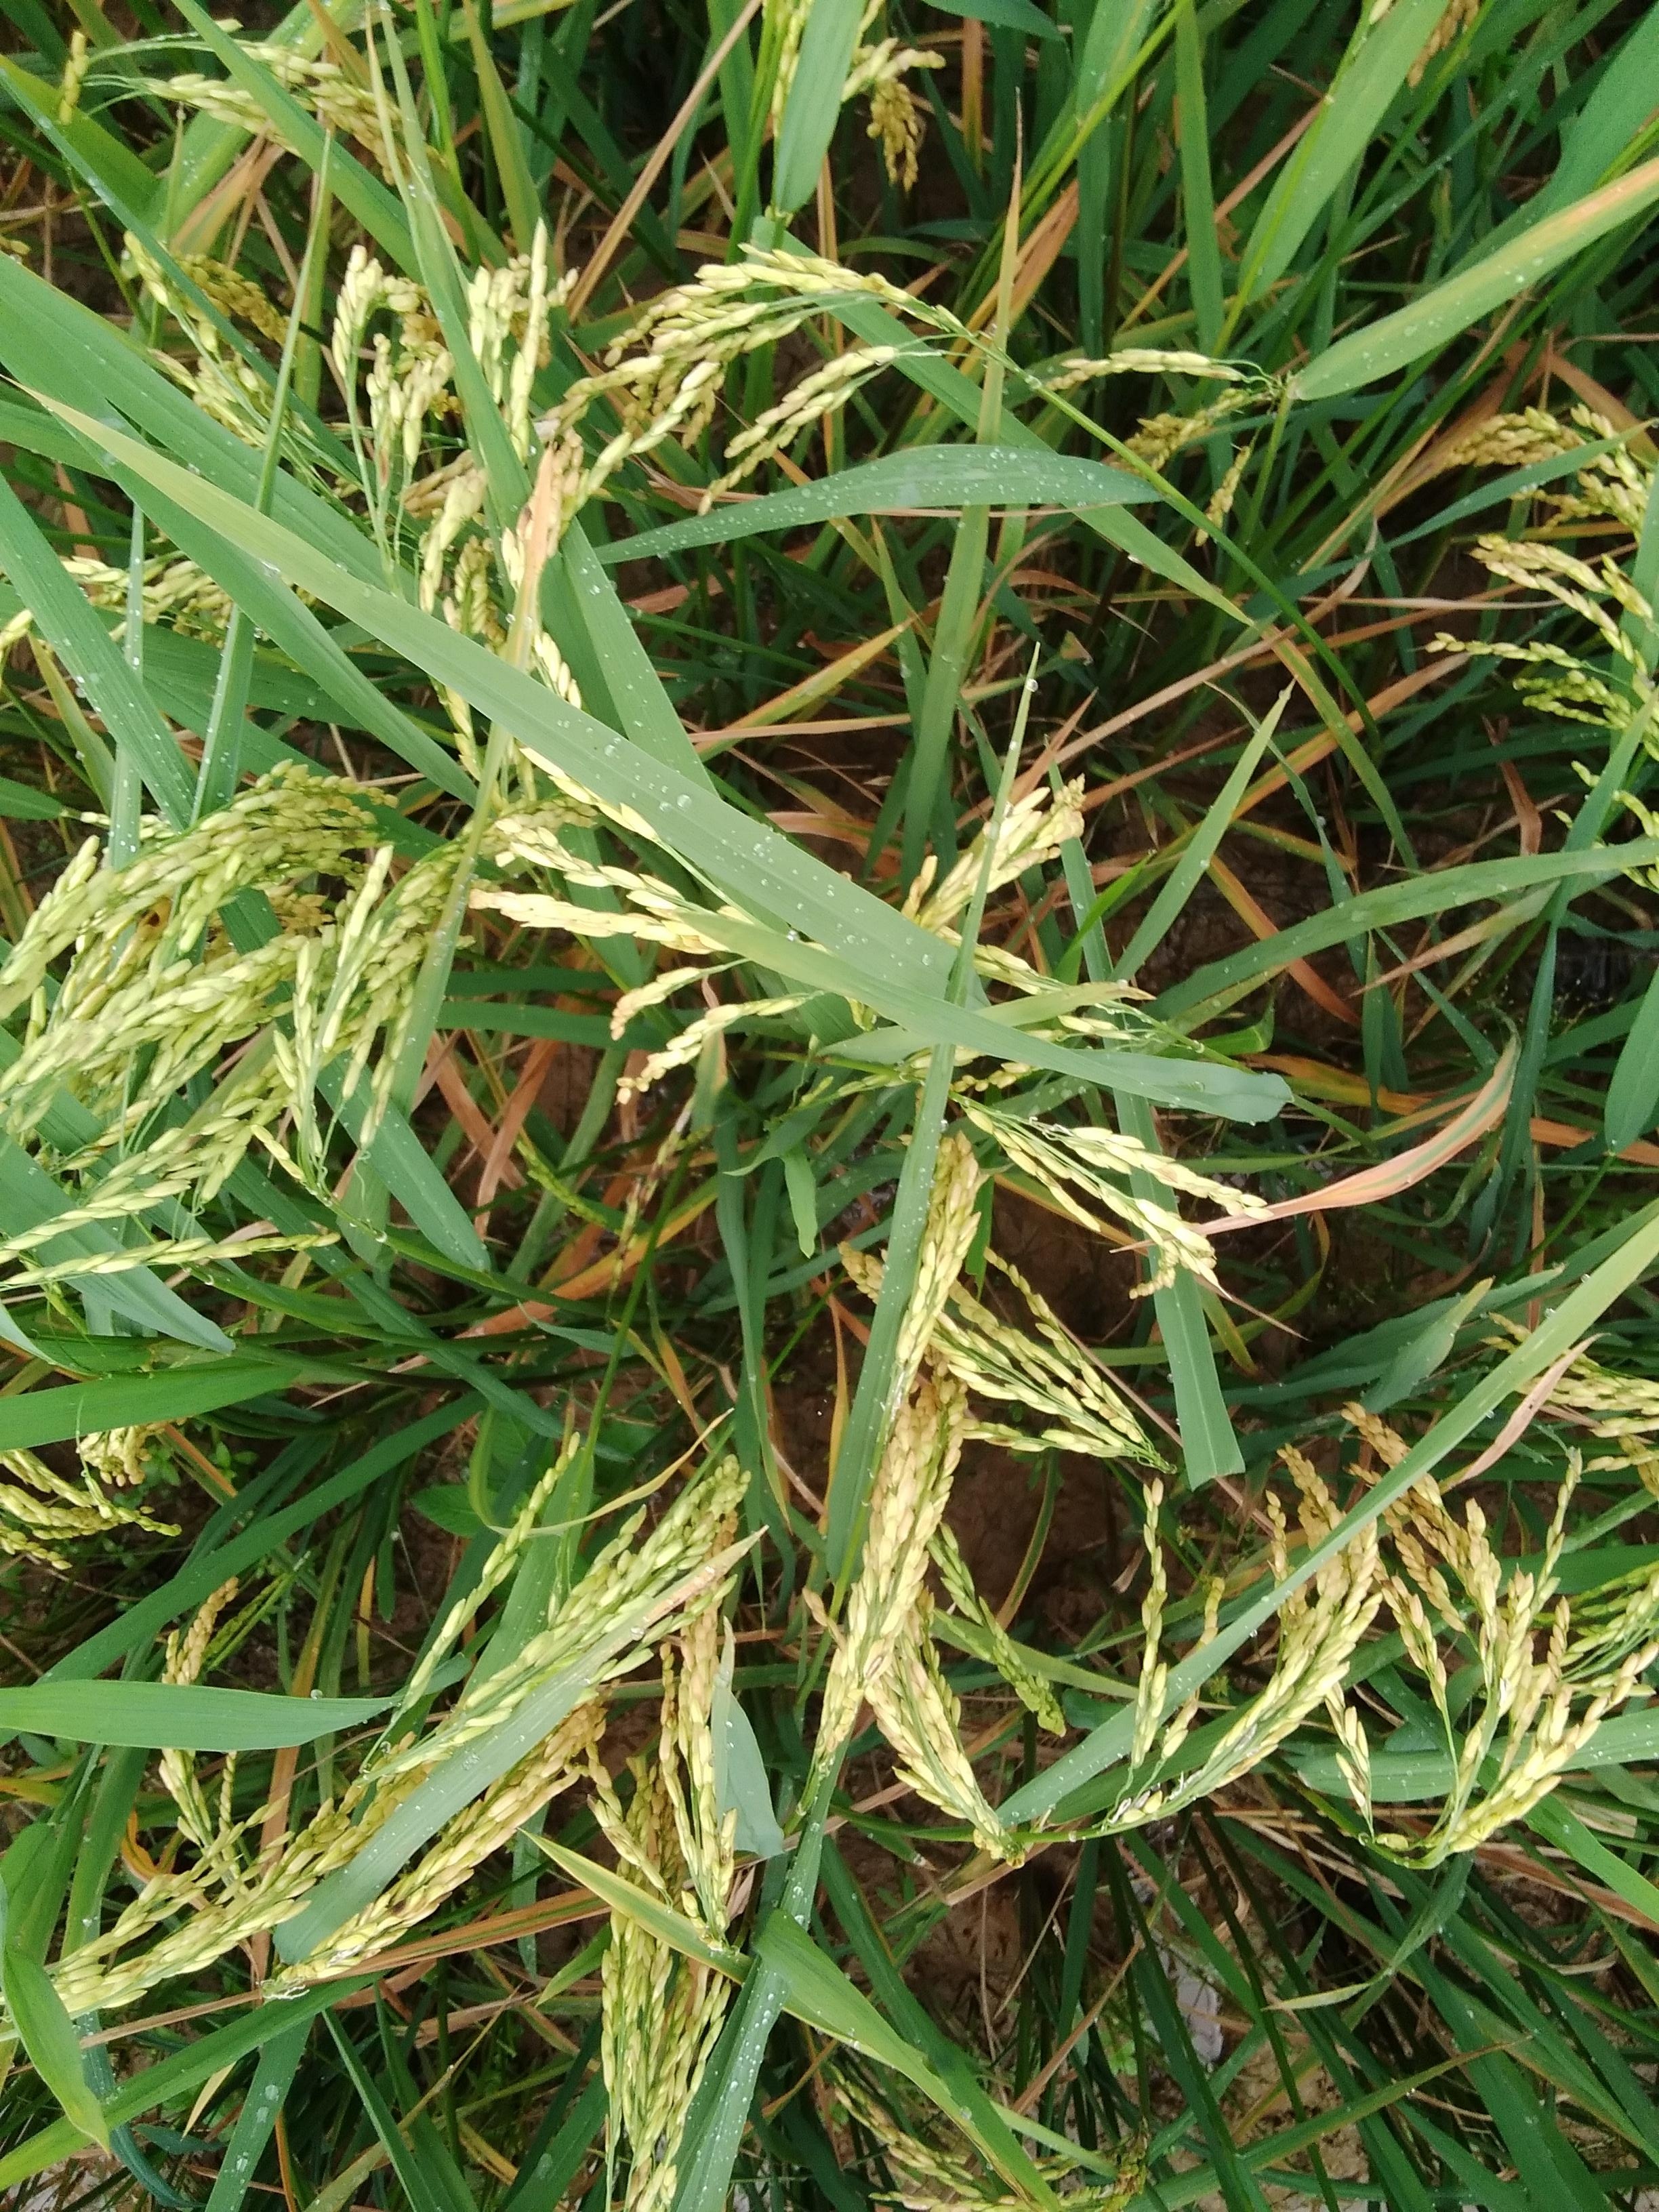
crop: rice
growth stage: ripening
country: Nigeria
